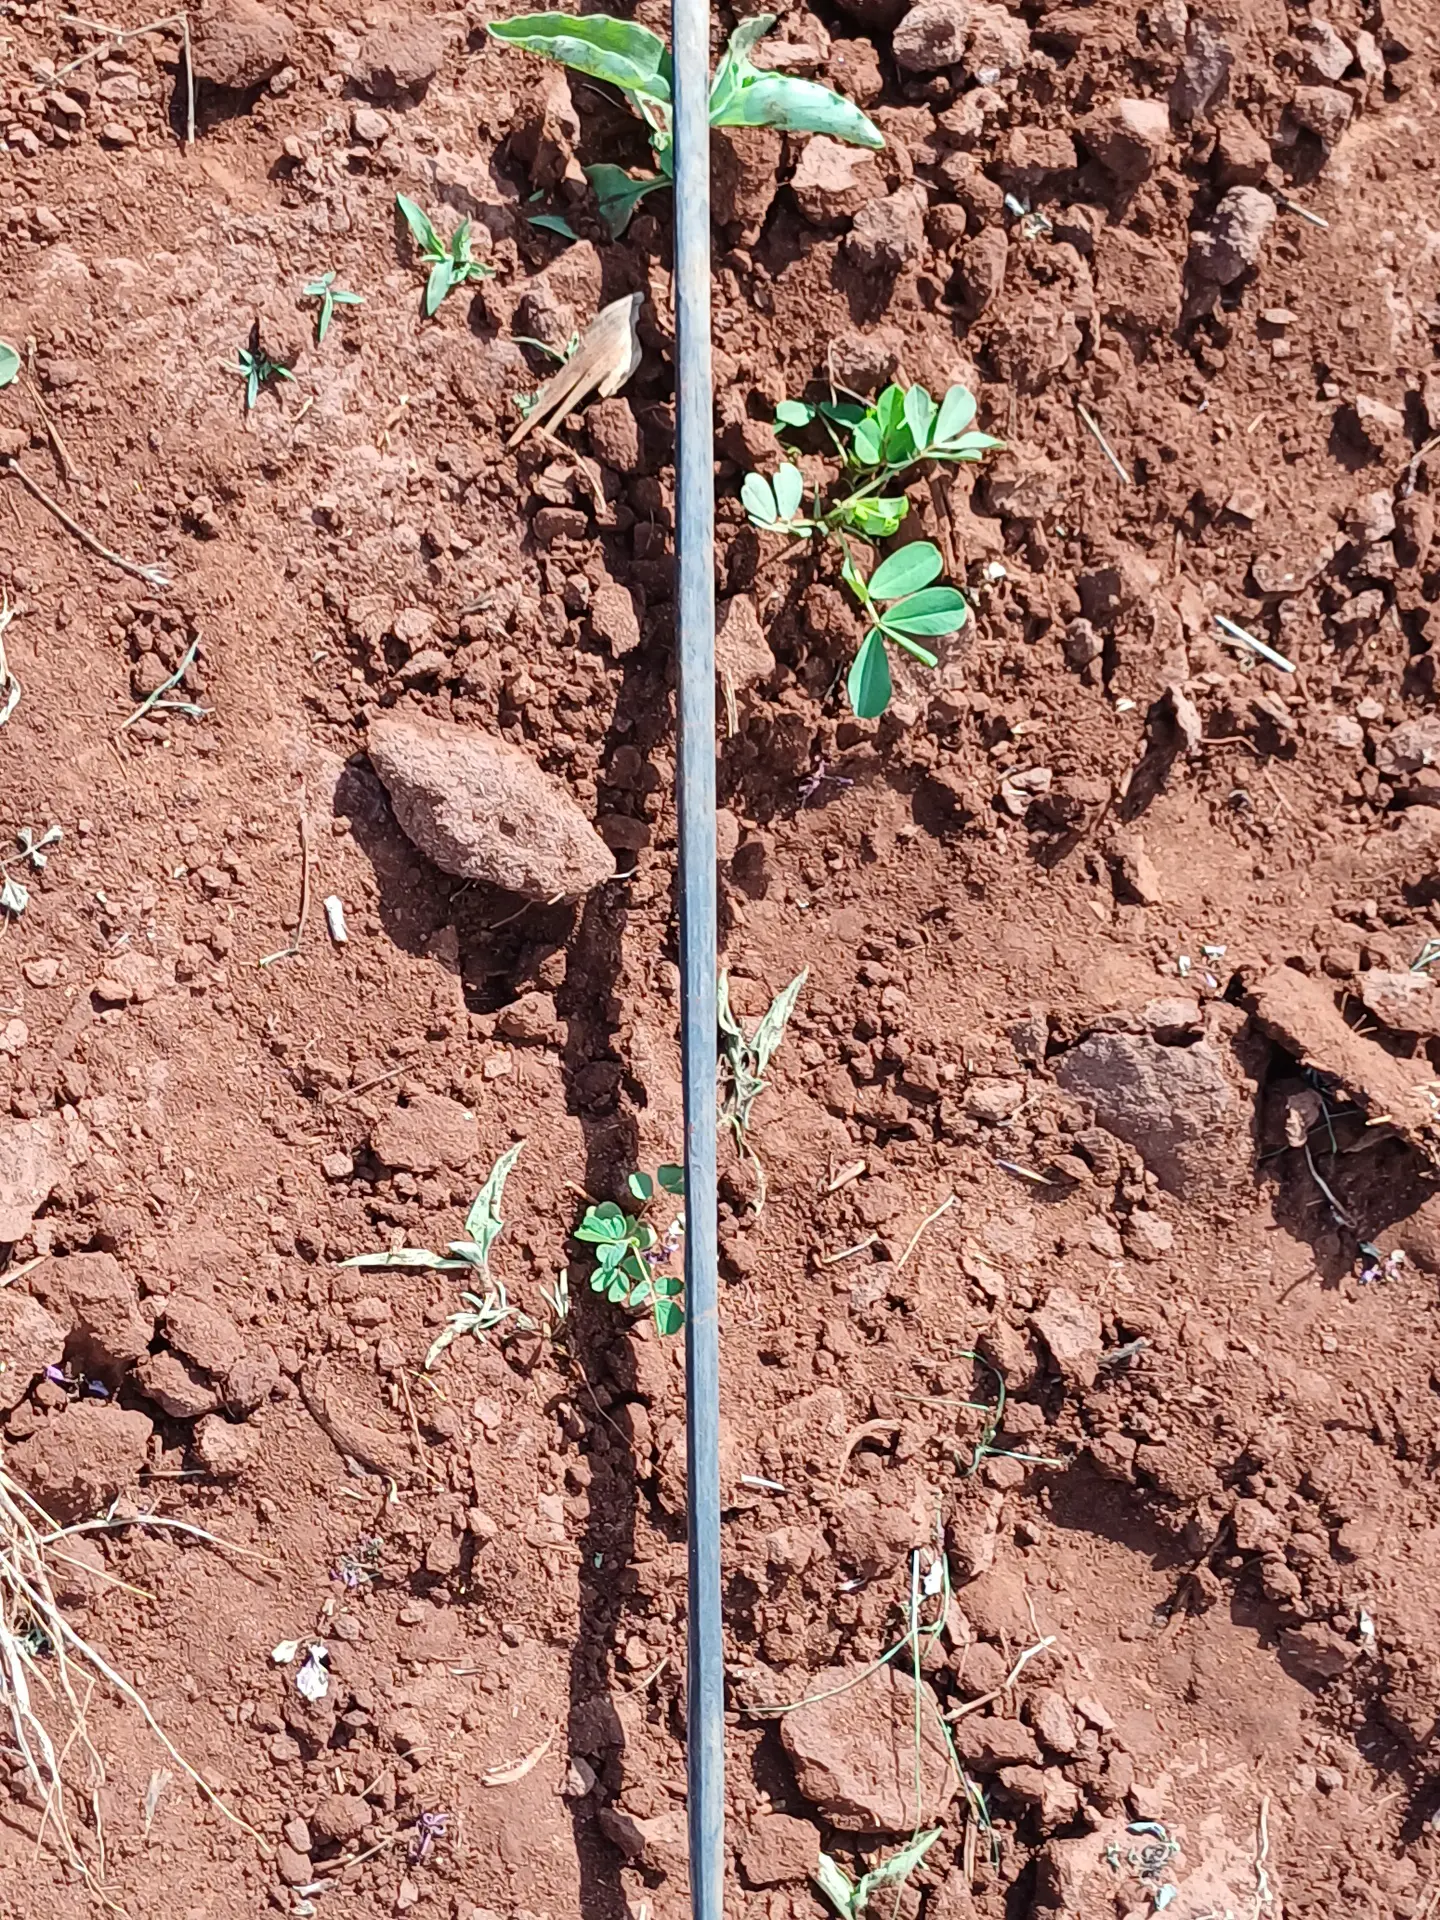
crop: groundnut
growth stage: vegetative
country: Kenya
